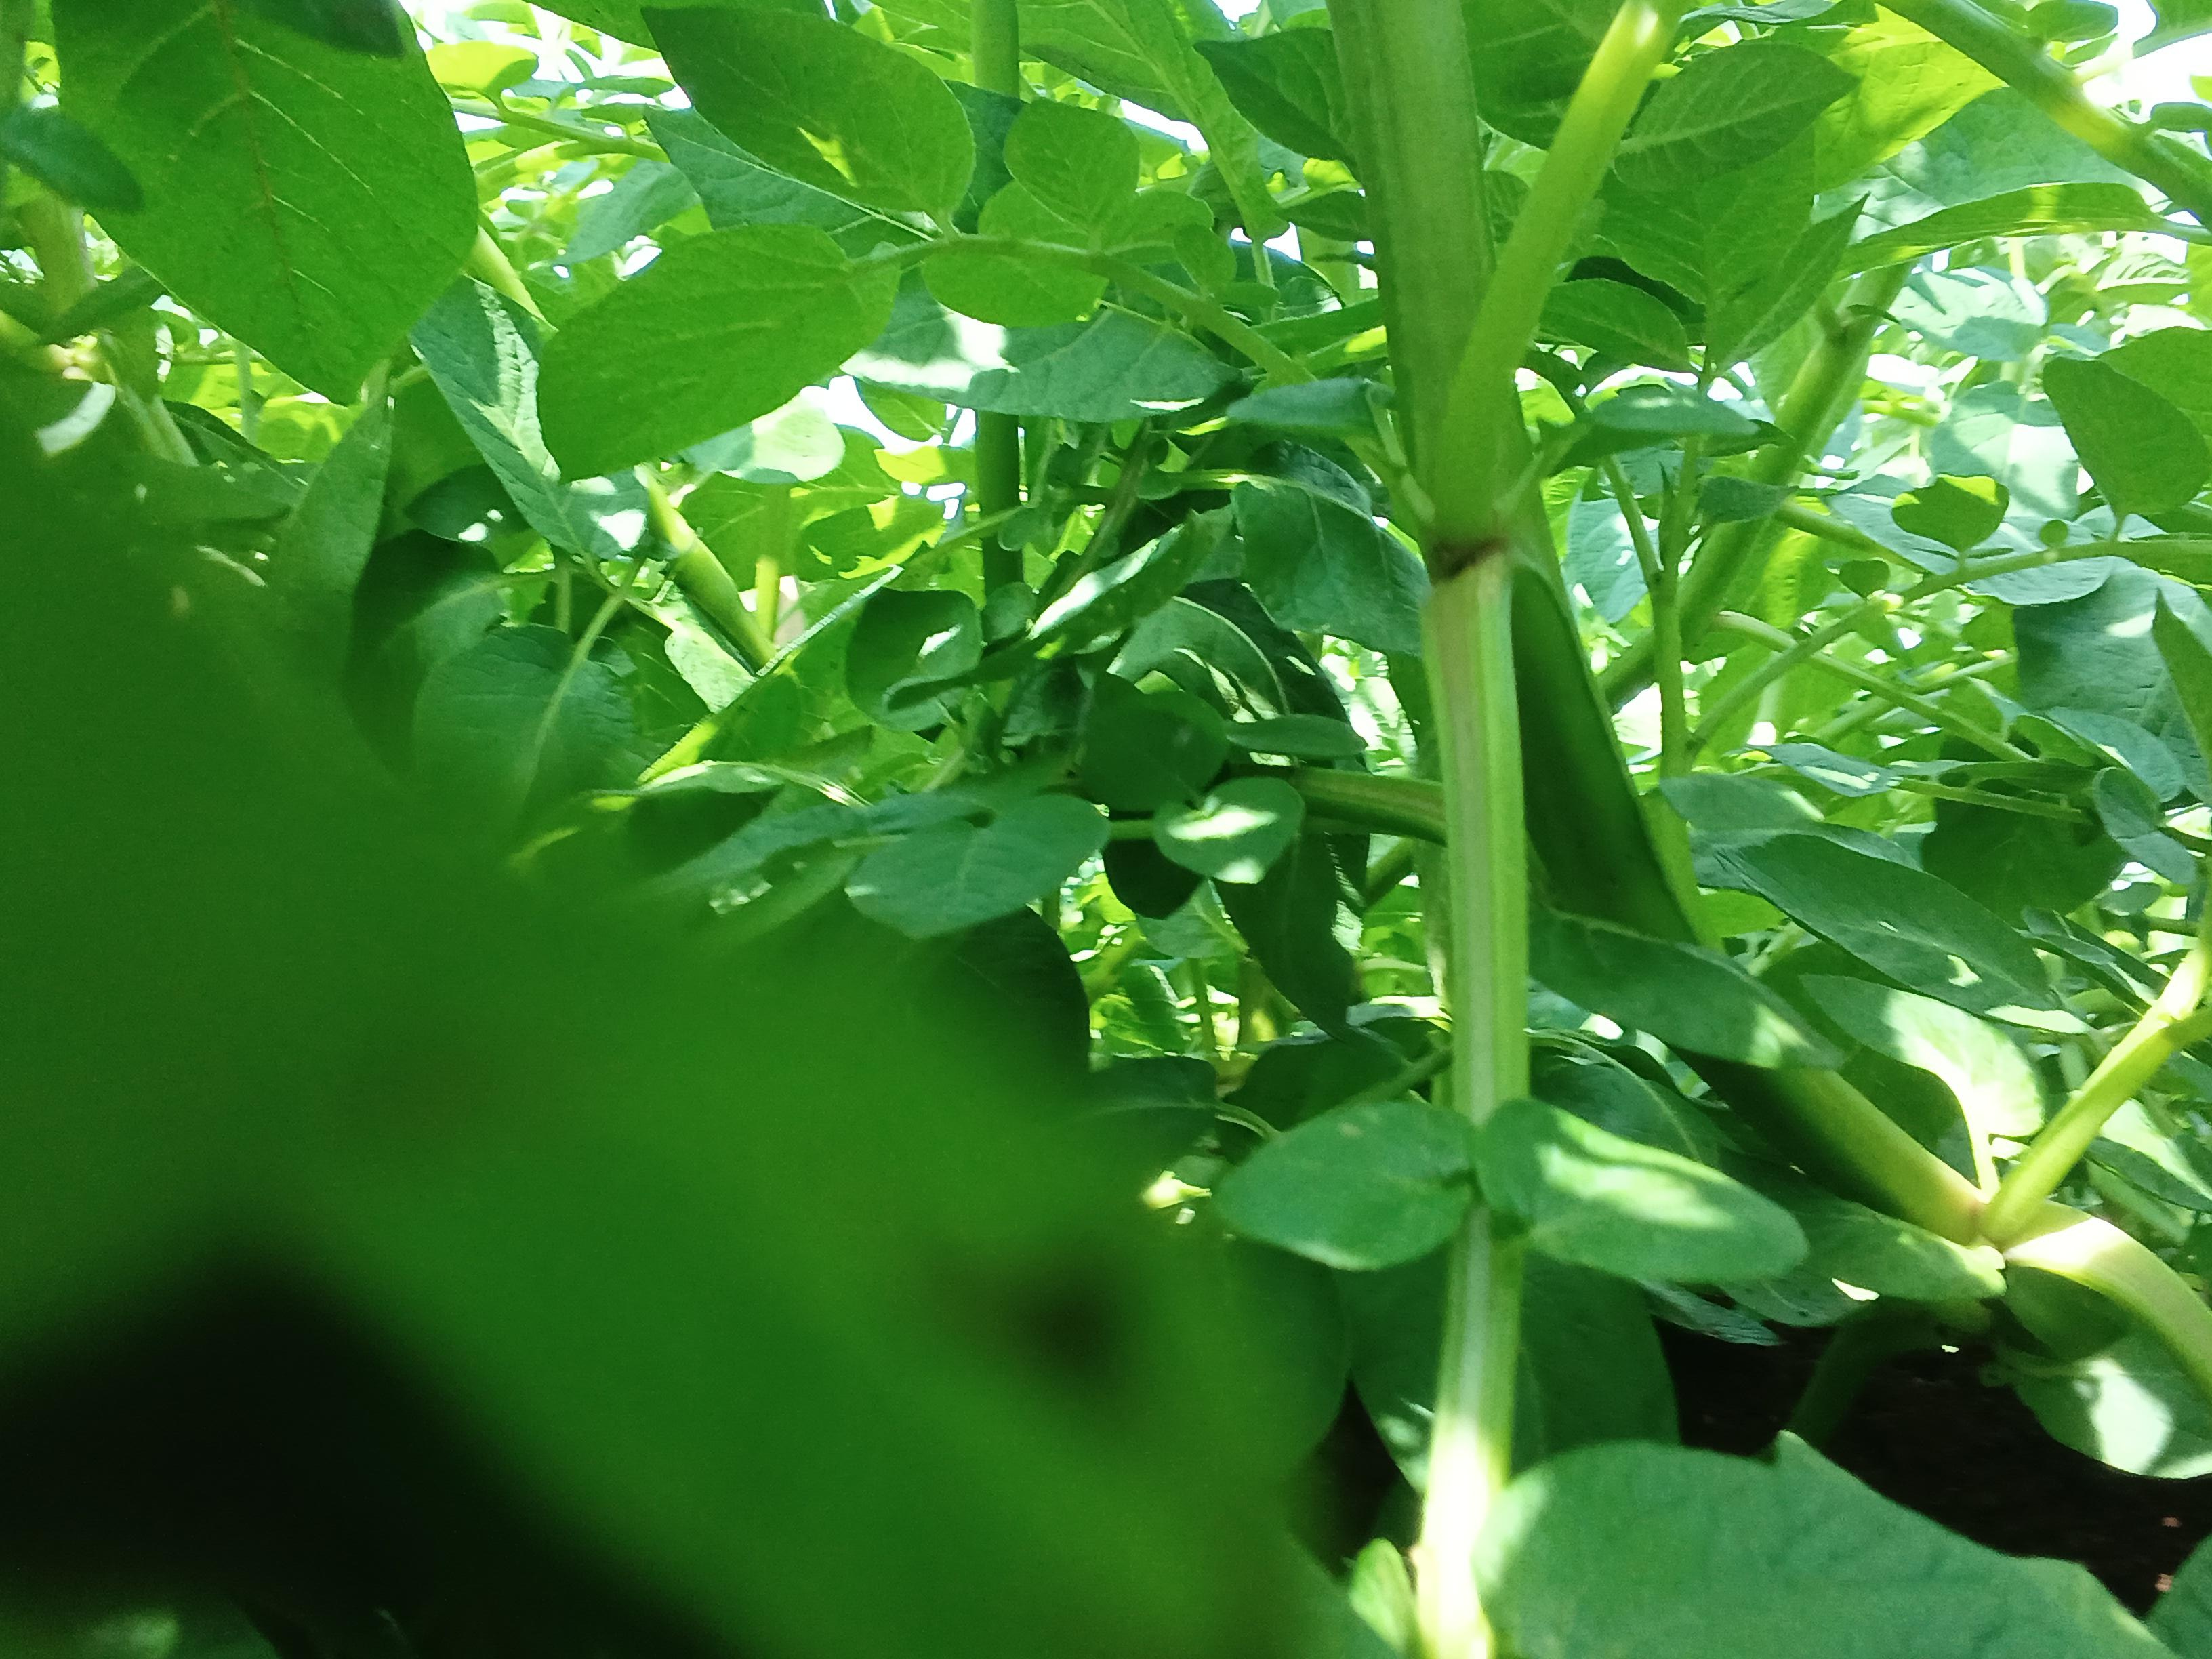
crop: potato
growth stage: flowering
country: Kenya
